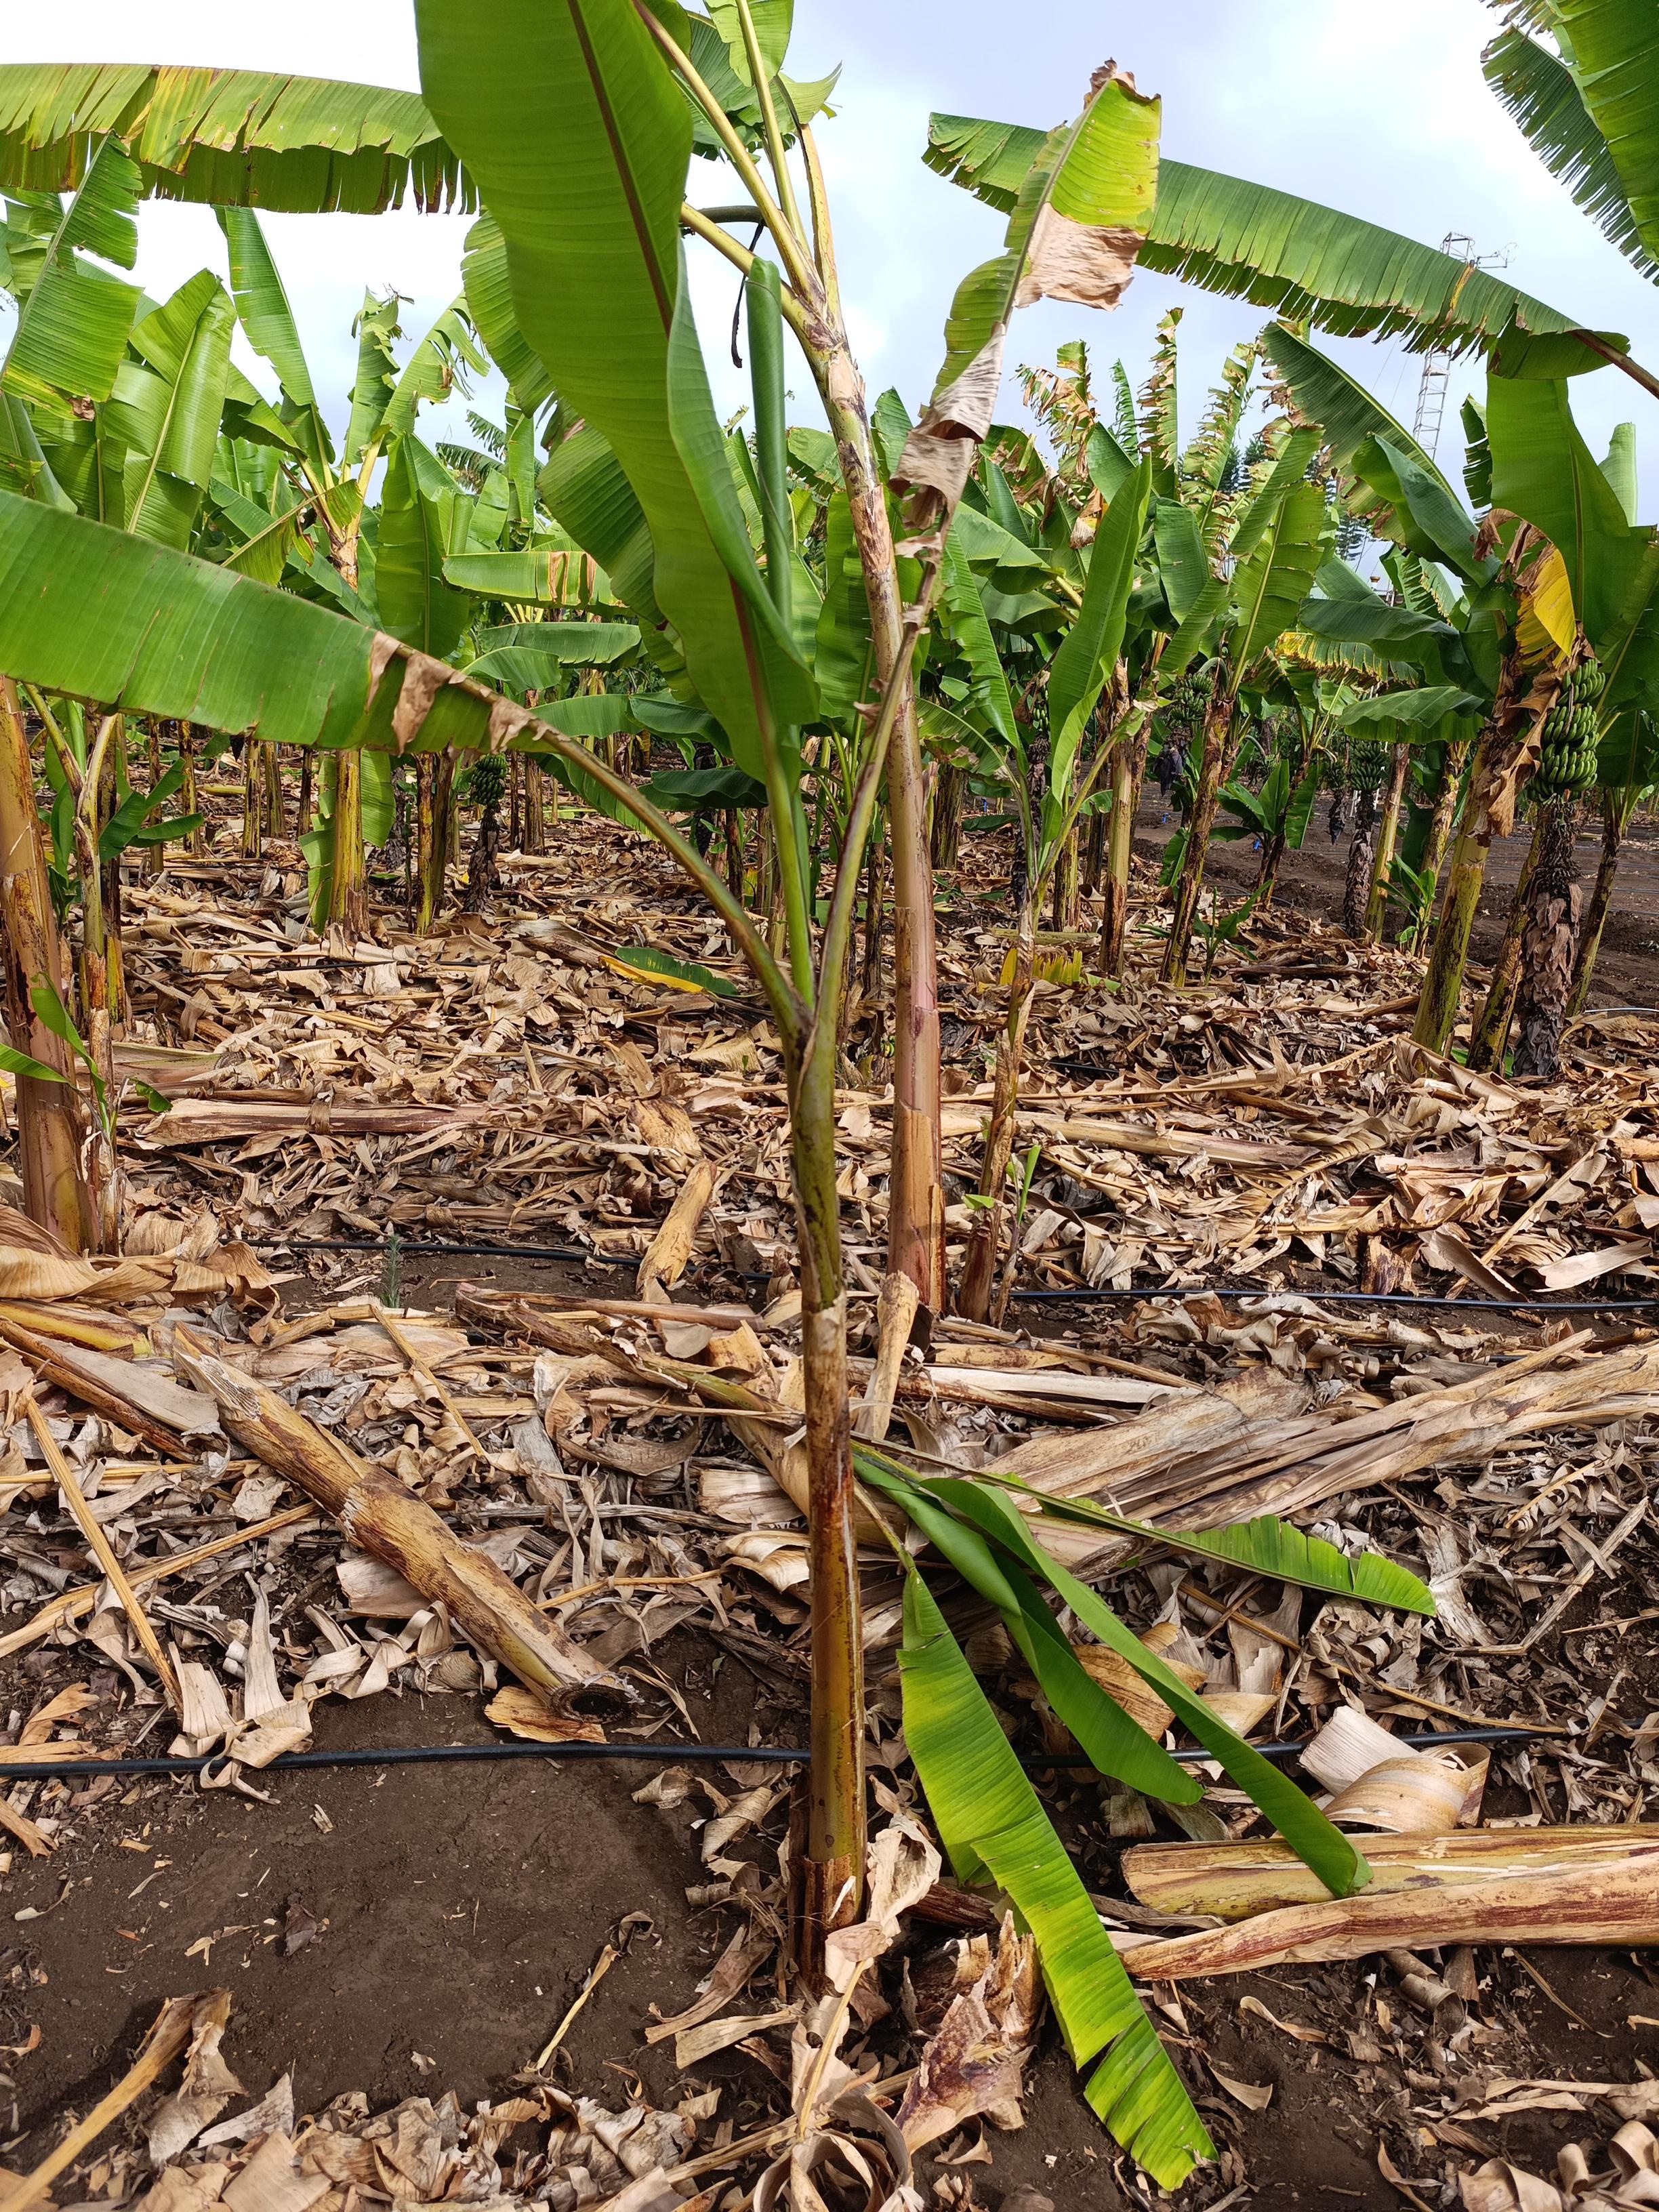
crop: banana
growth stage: vegetative
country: Tanzania
